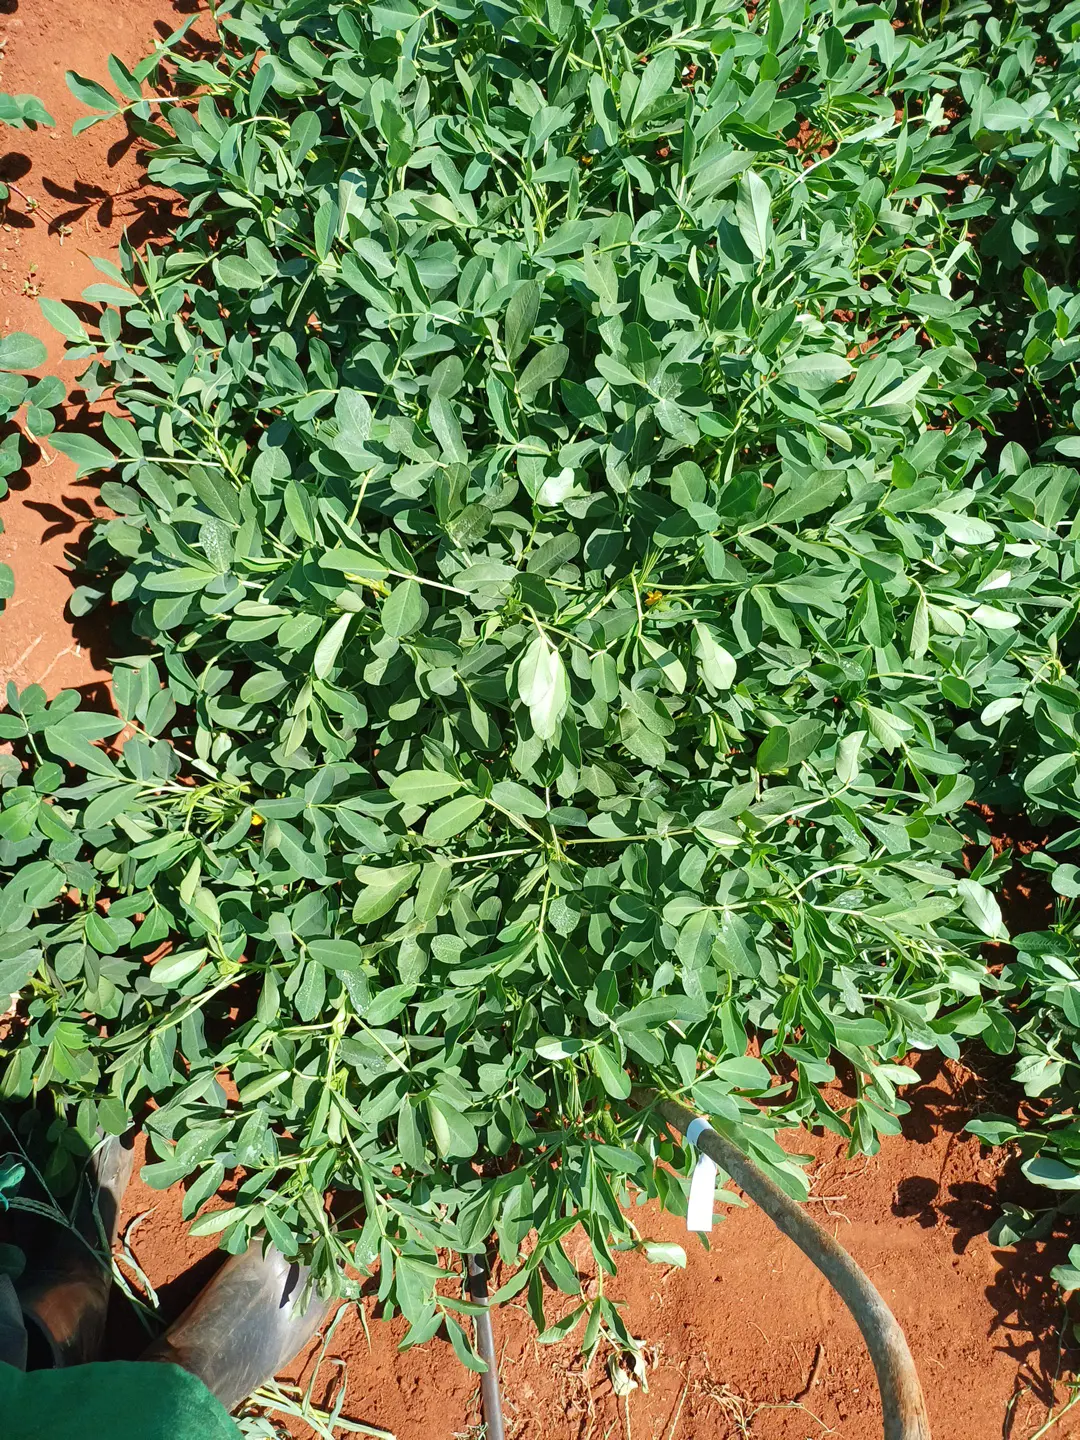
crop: groundnut
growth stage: flowering
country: Kenya
